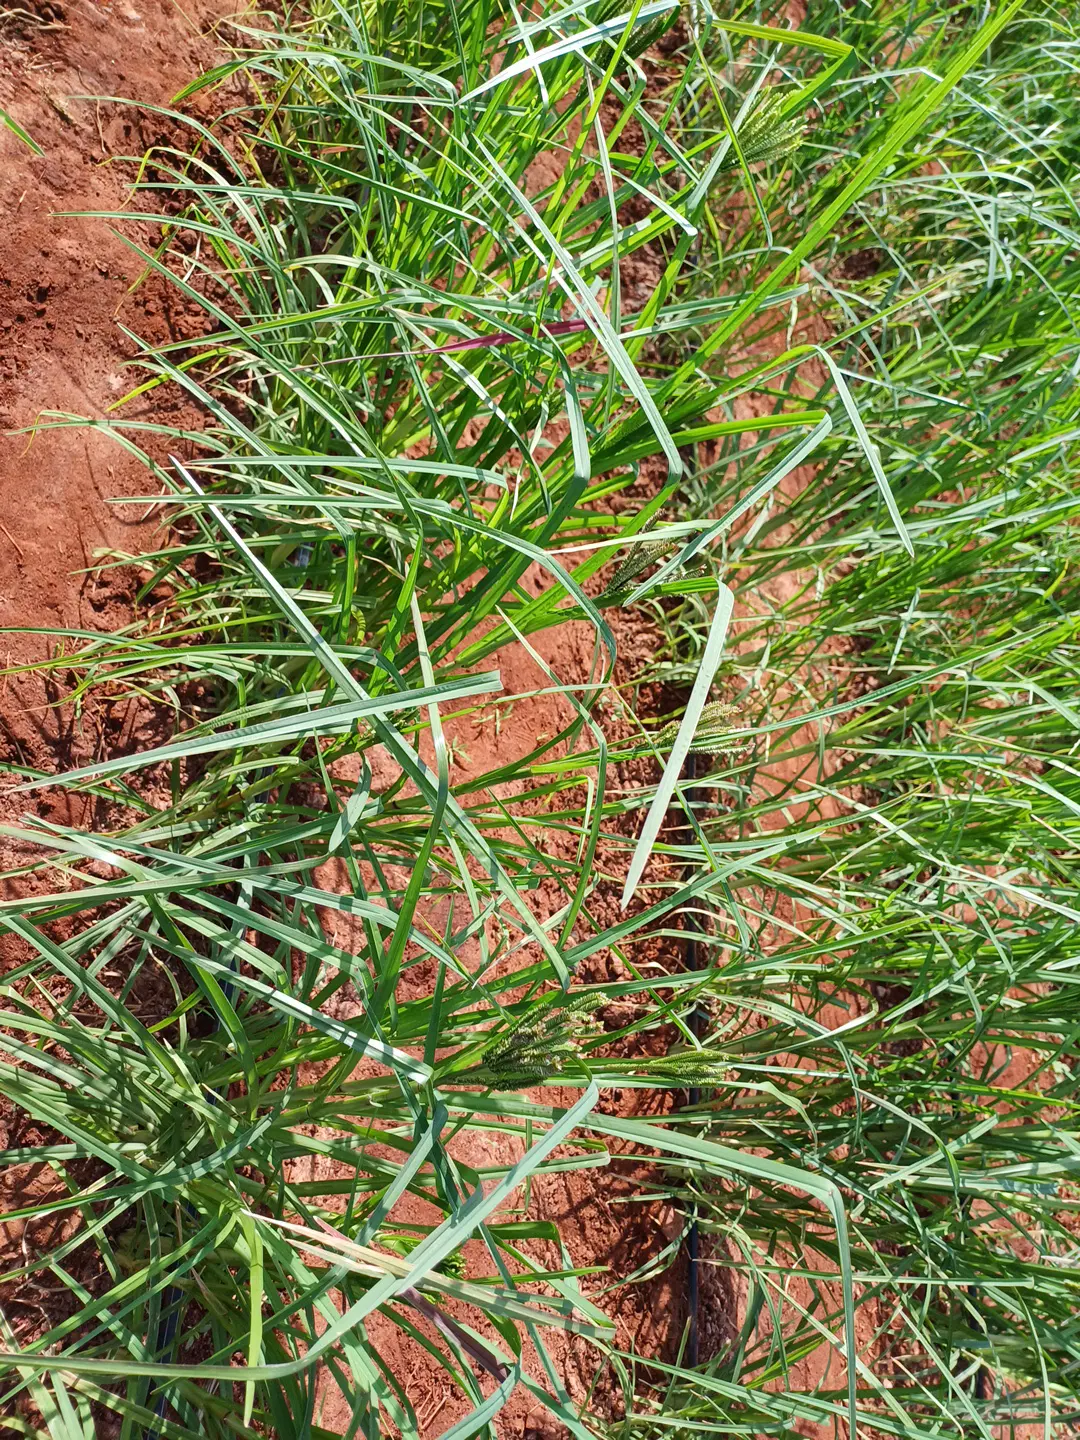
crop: finger millet
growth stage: flowering
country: Kenya
